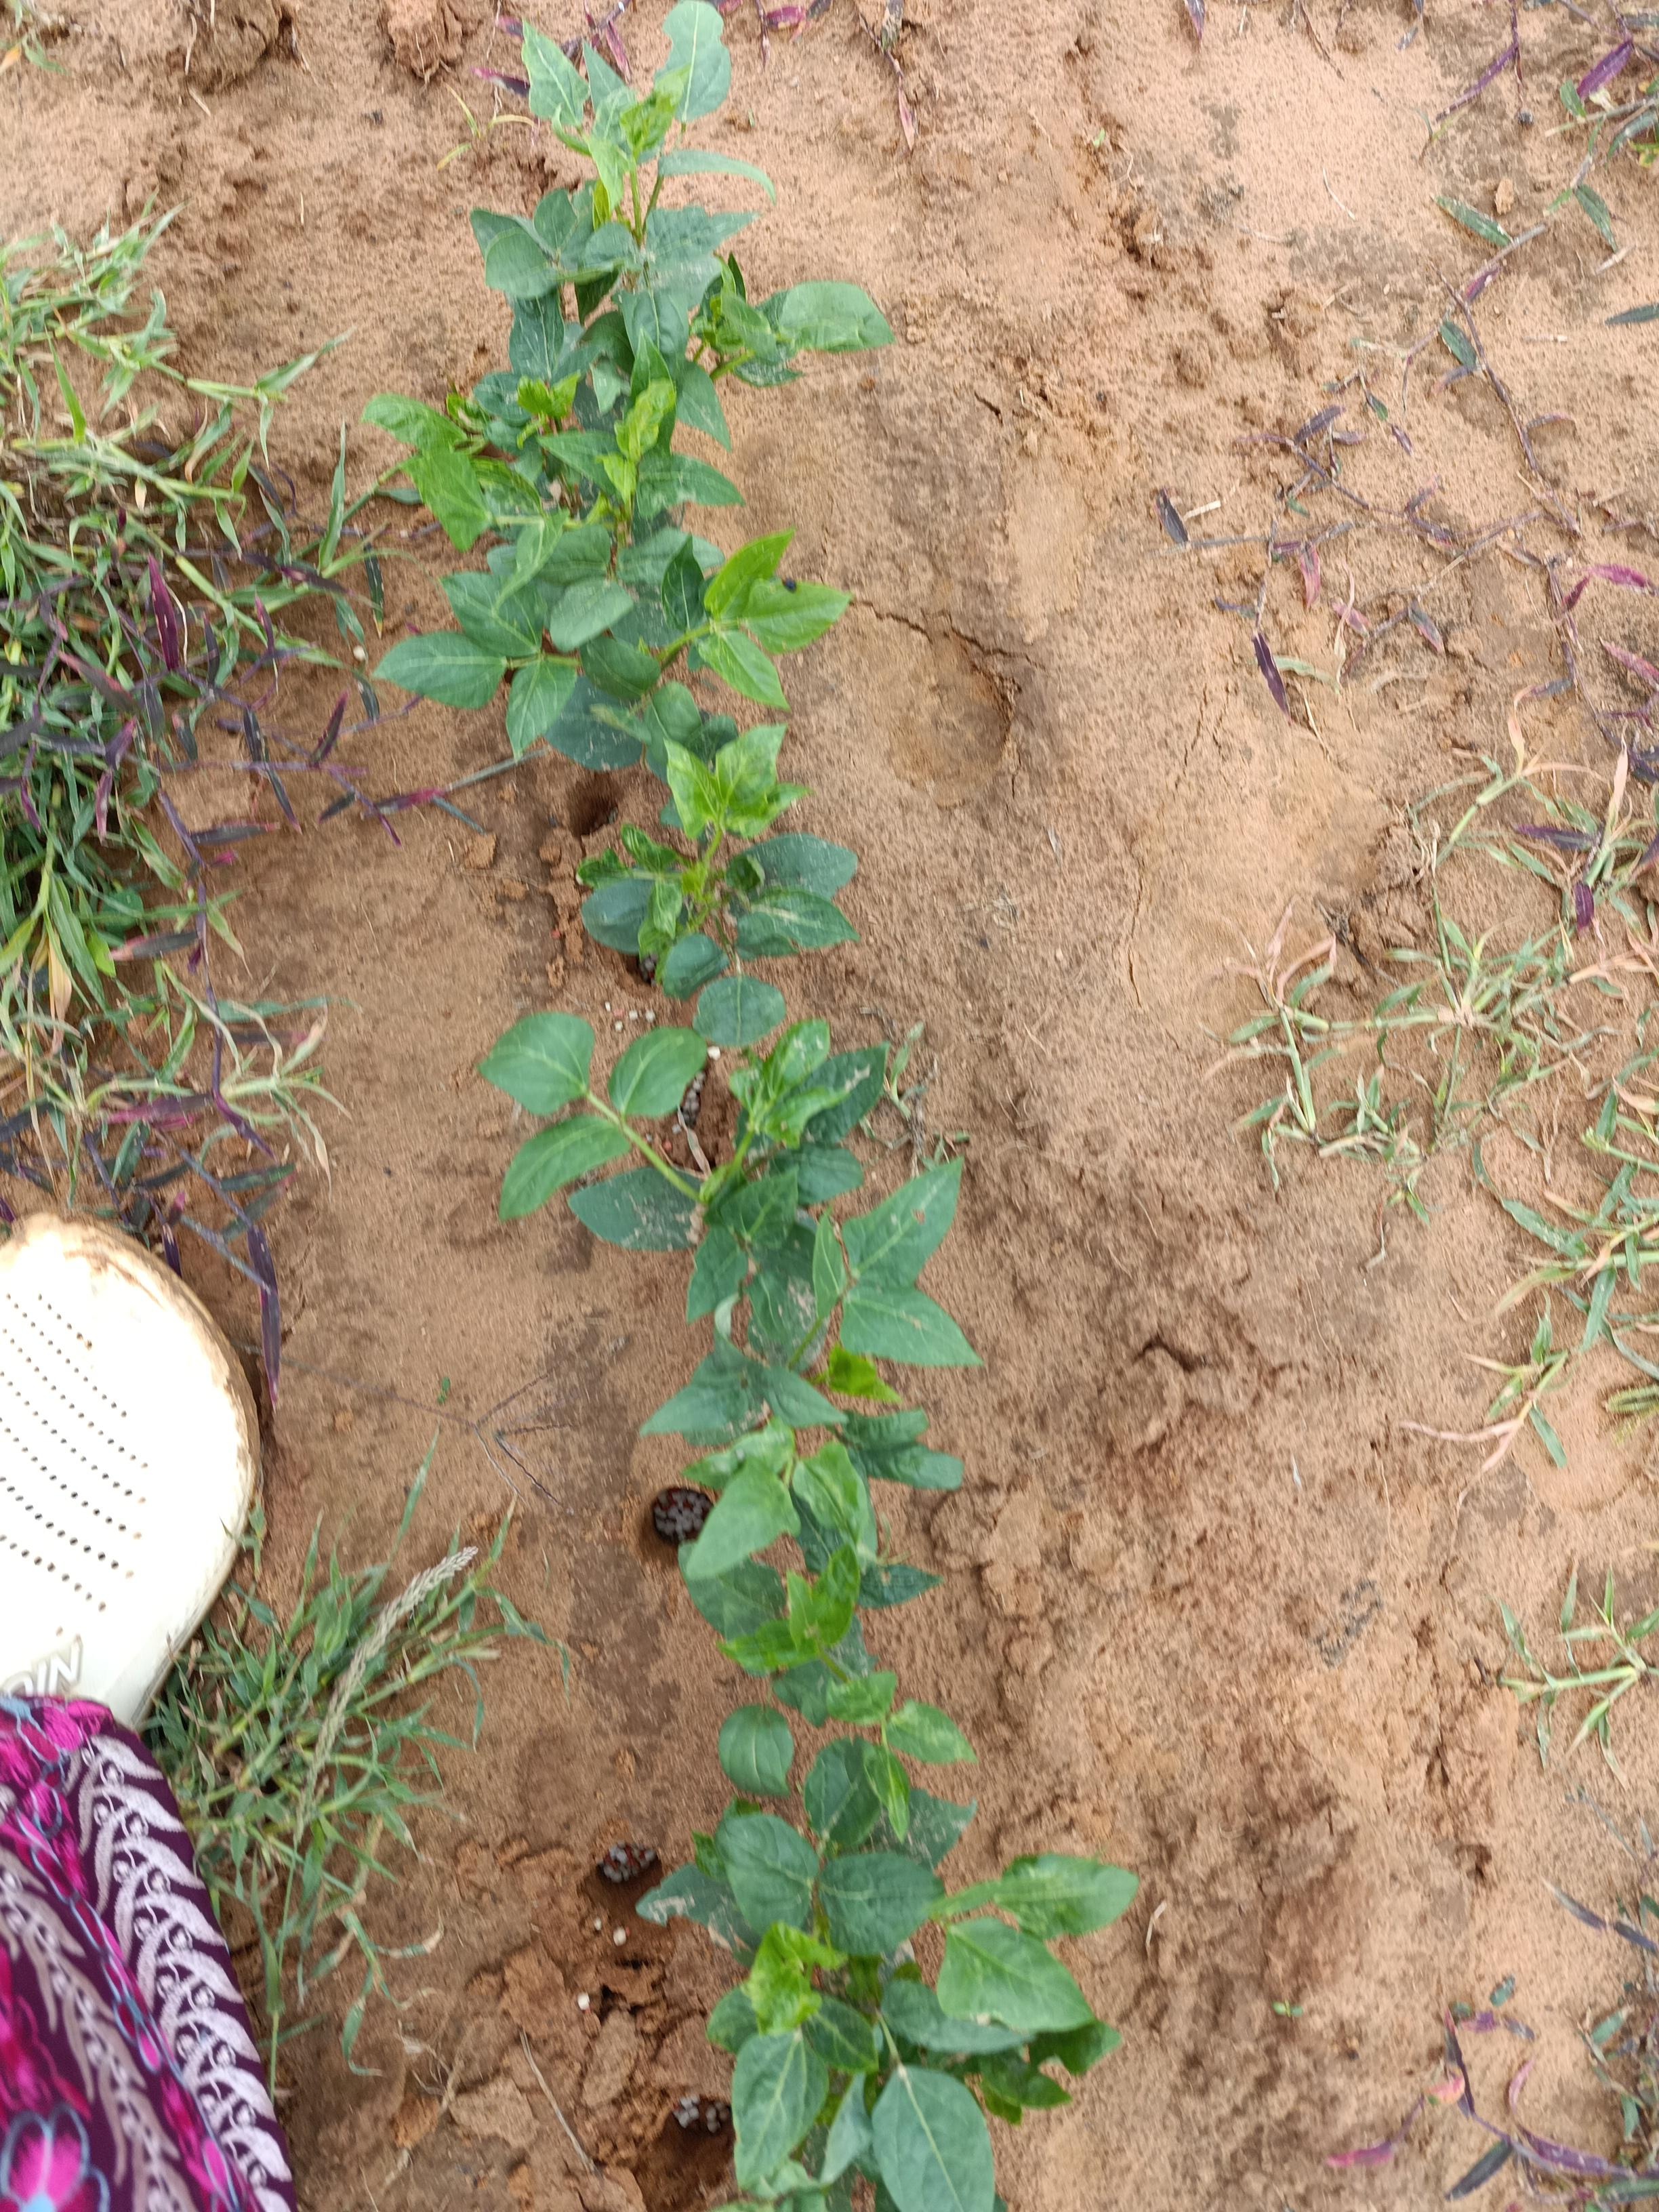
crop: cowpea
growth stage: emergence
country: Nigeria
